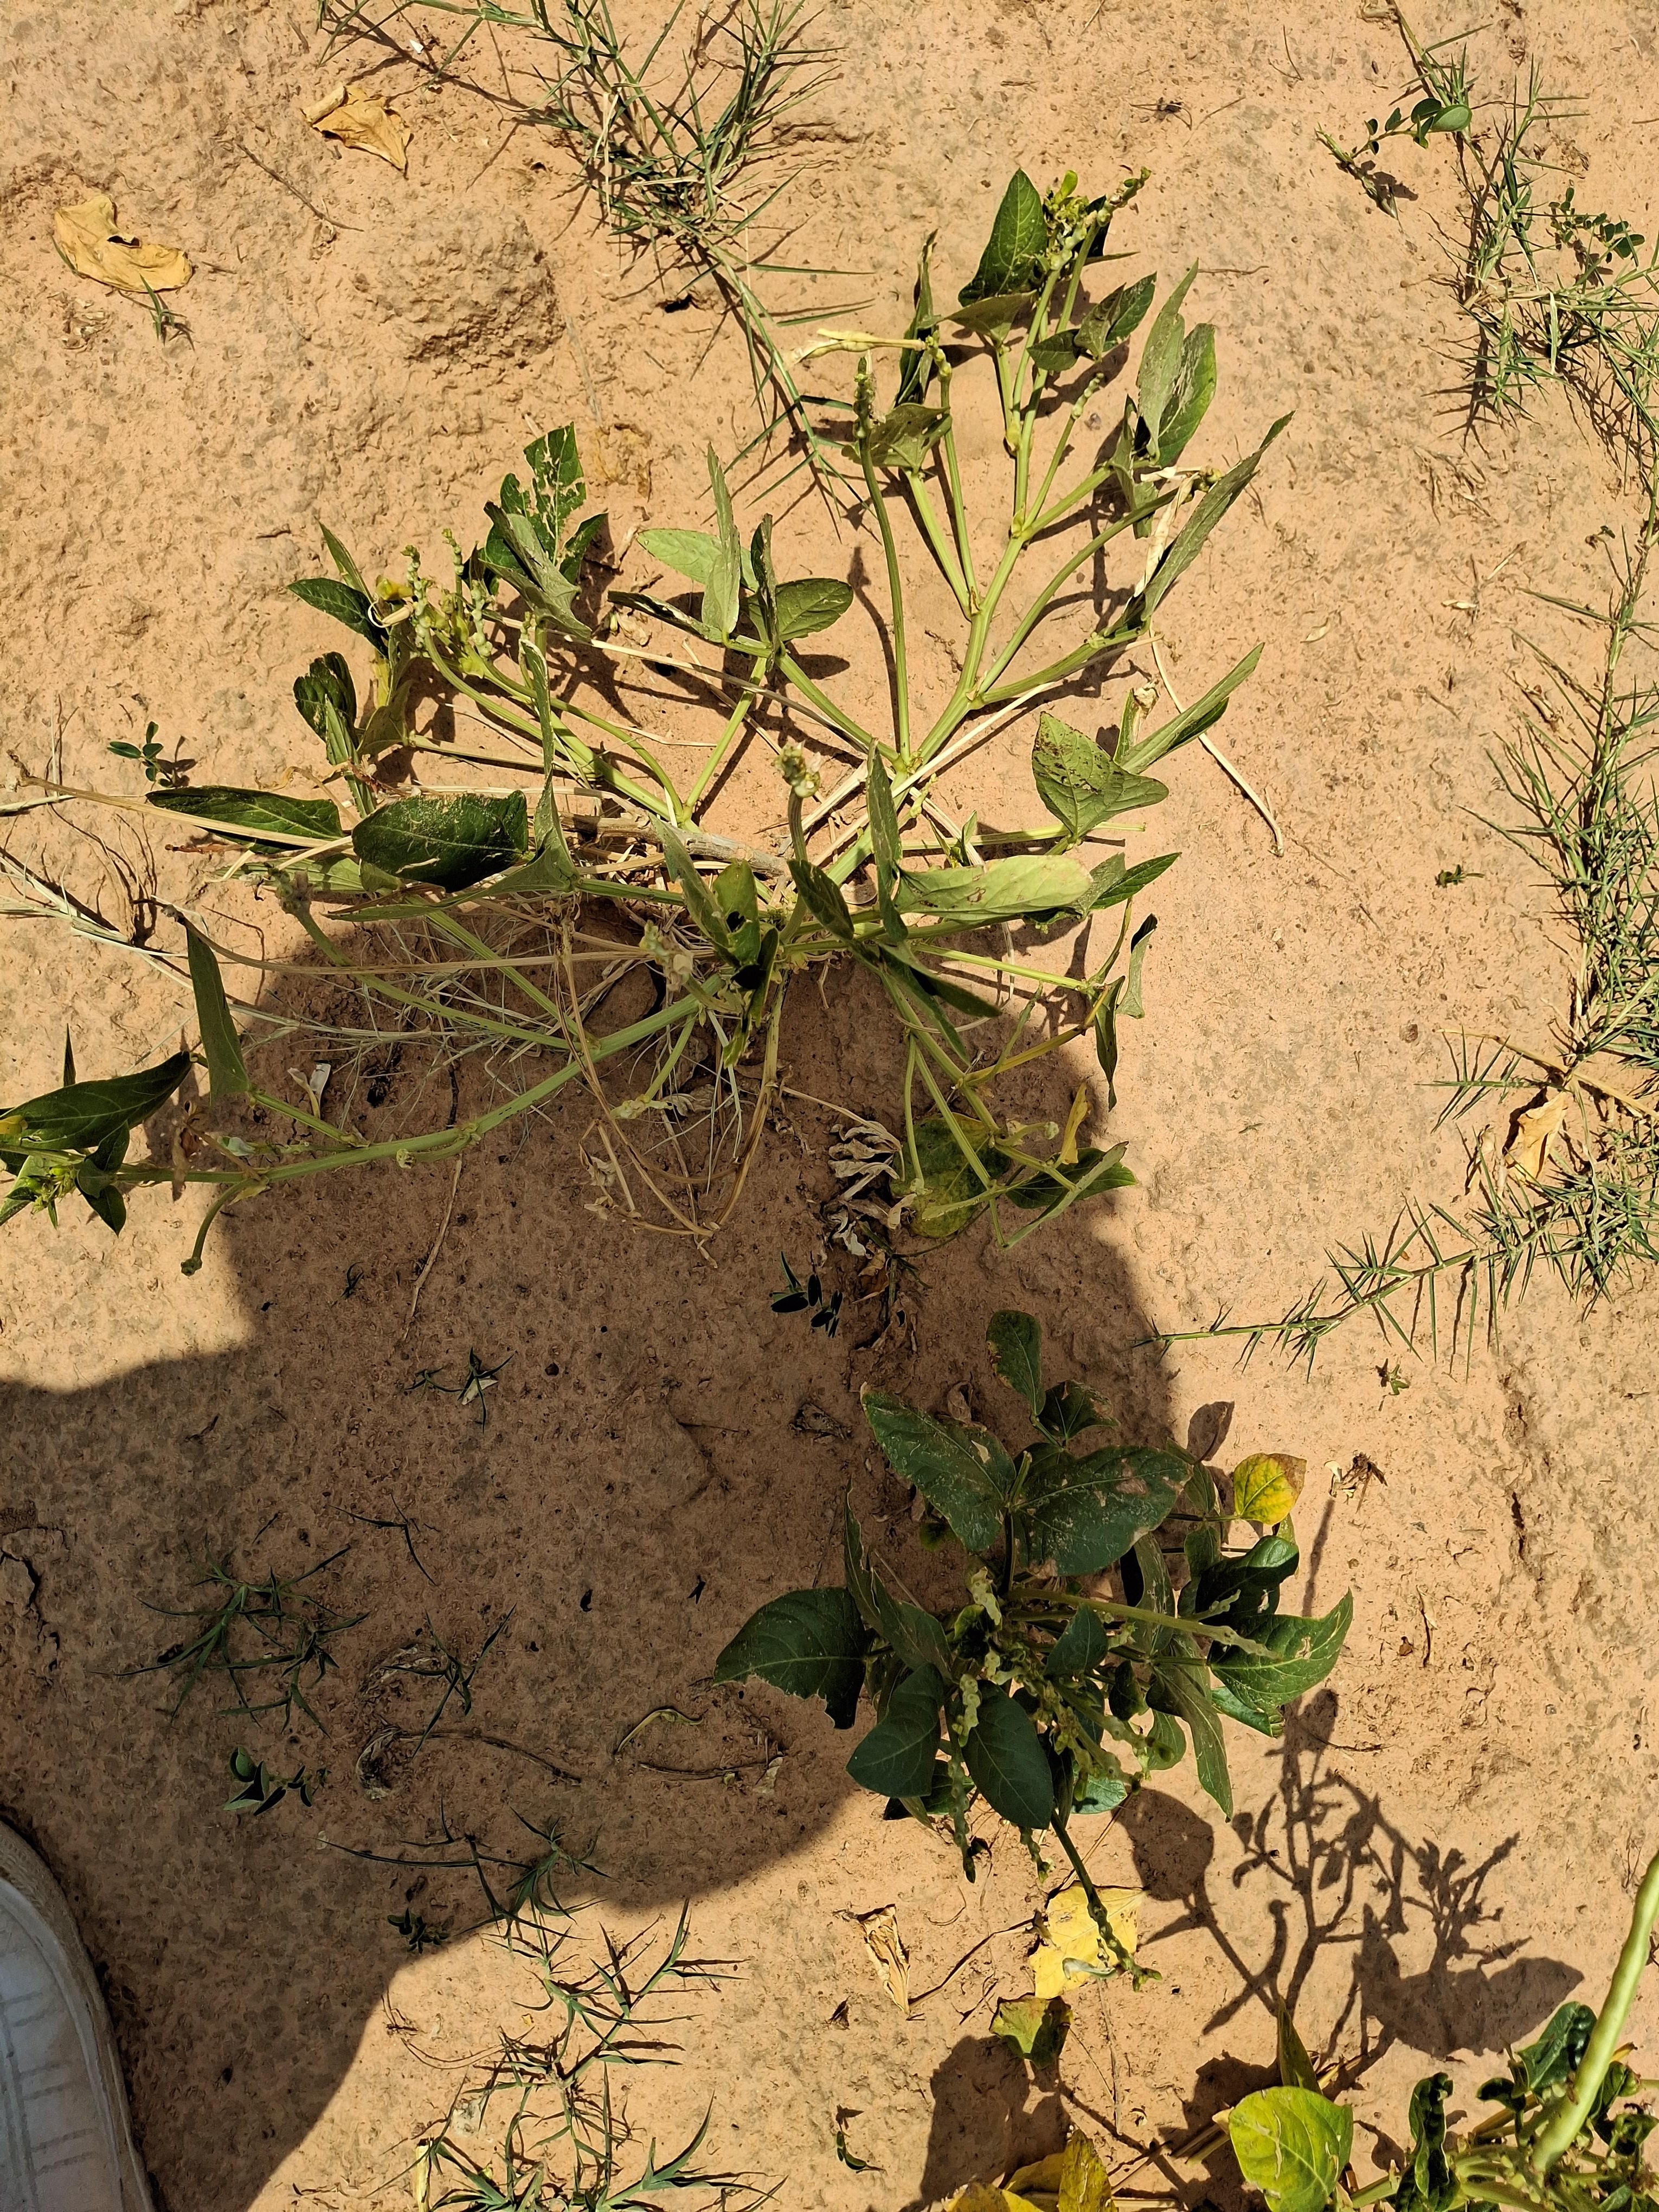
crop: cowpea
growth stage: harvest maturity
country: Nigeria
